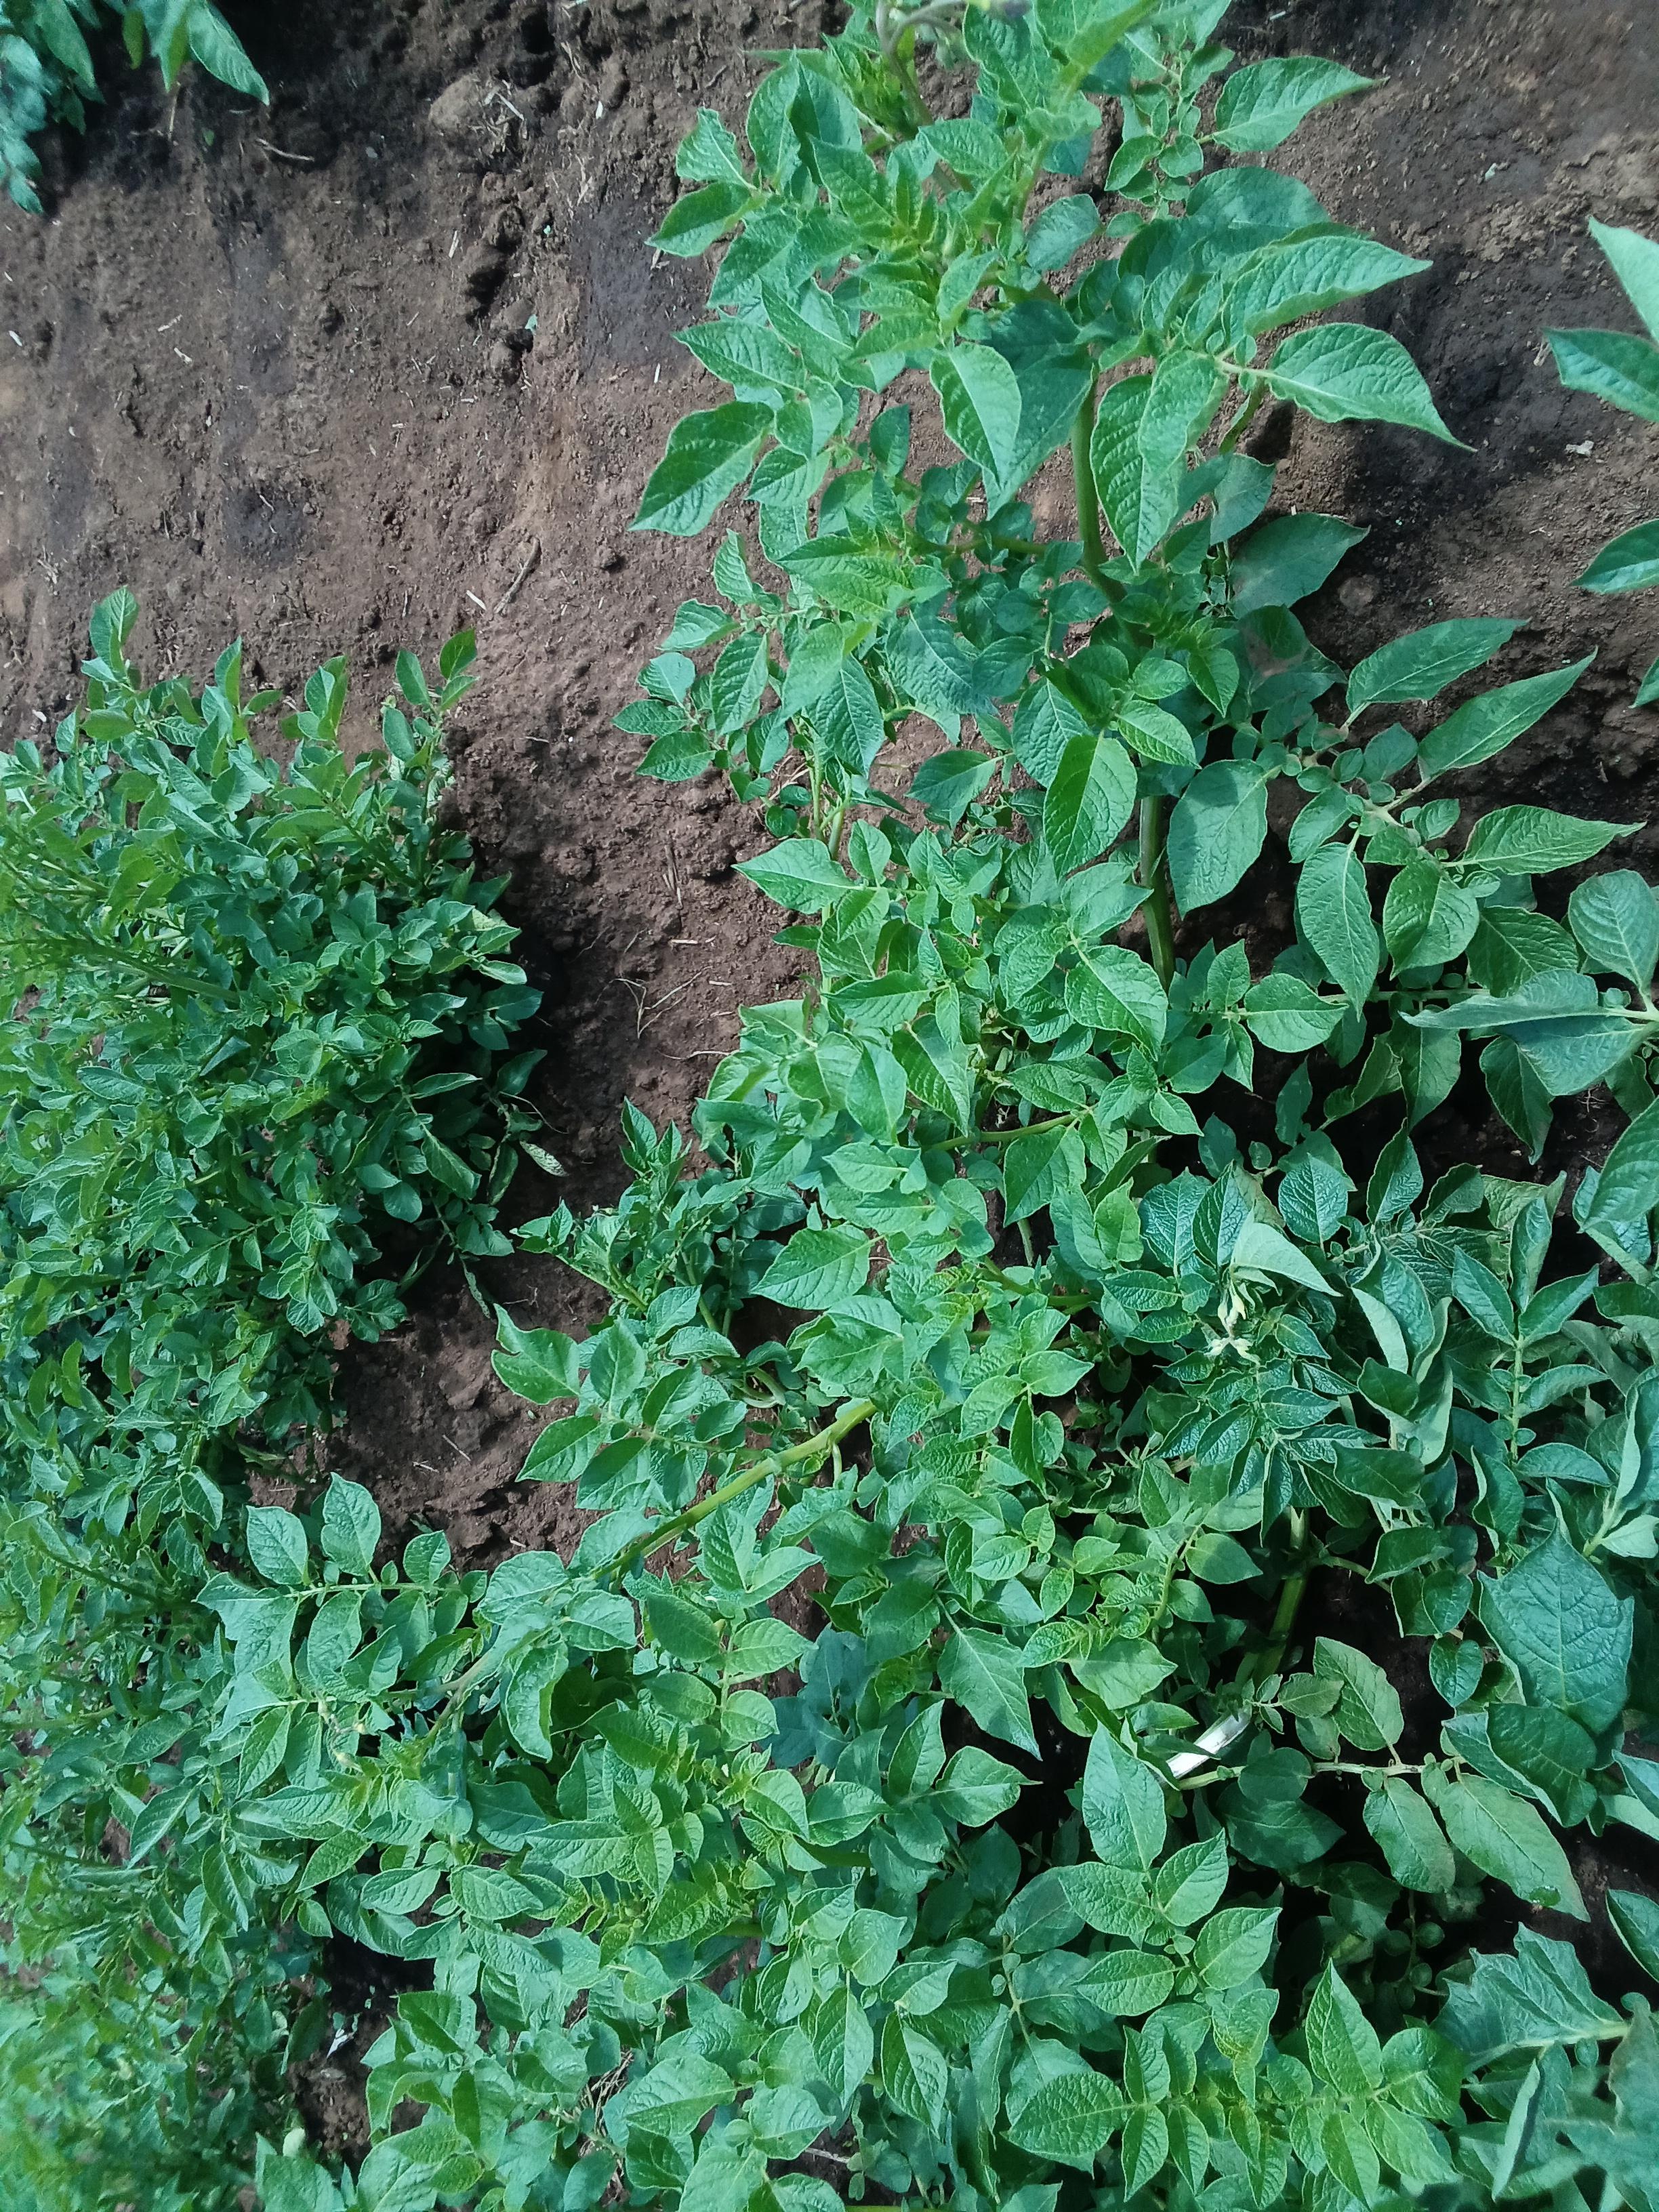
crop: potato
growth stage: flowering
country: Kenya
